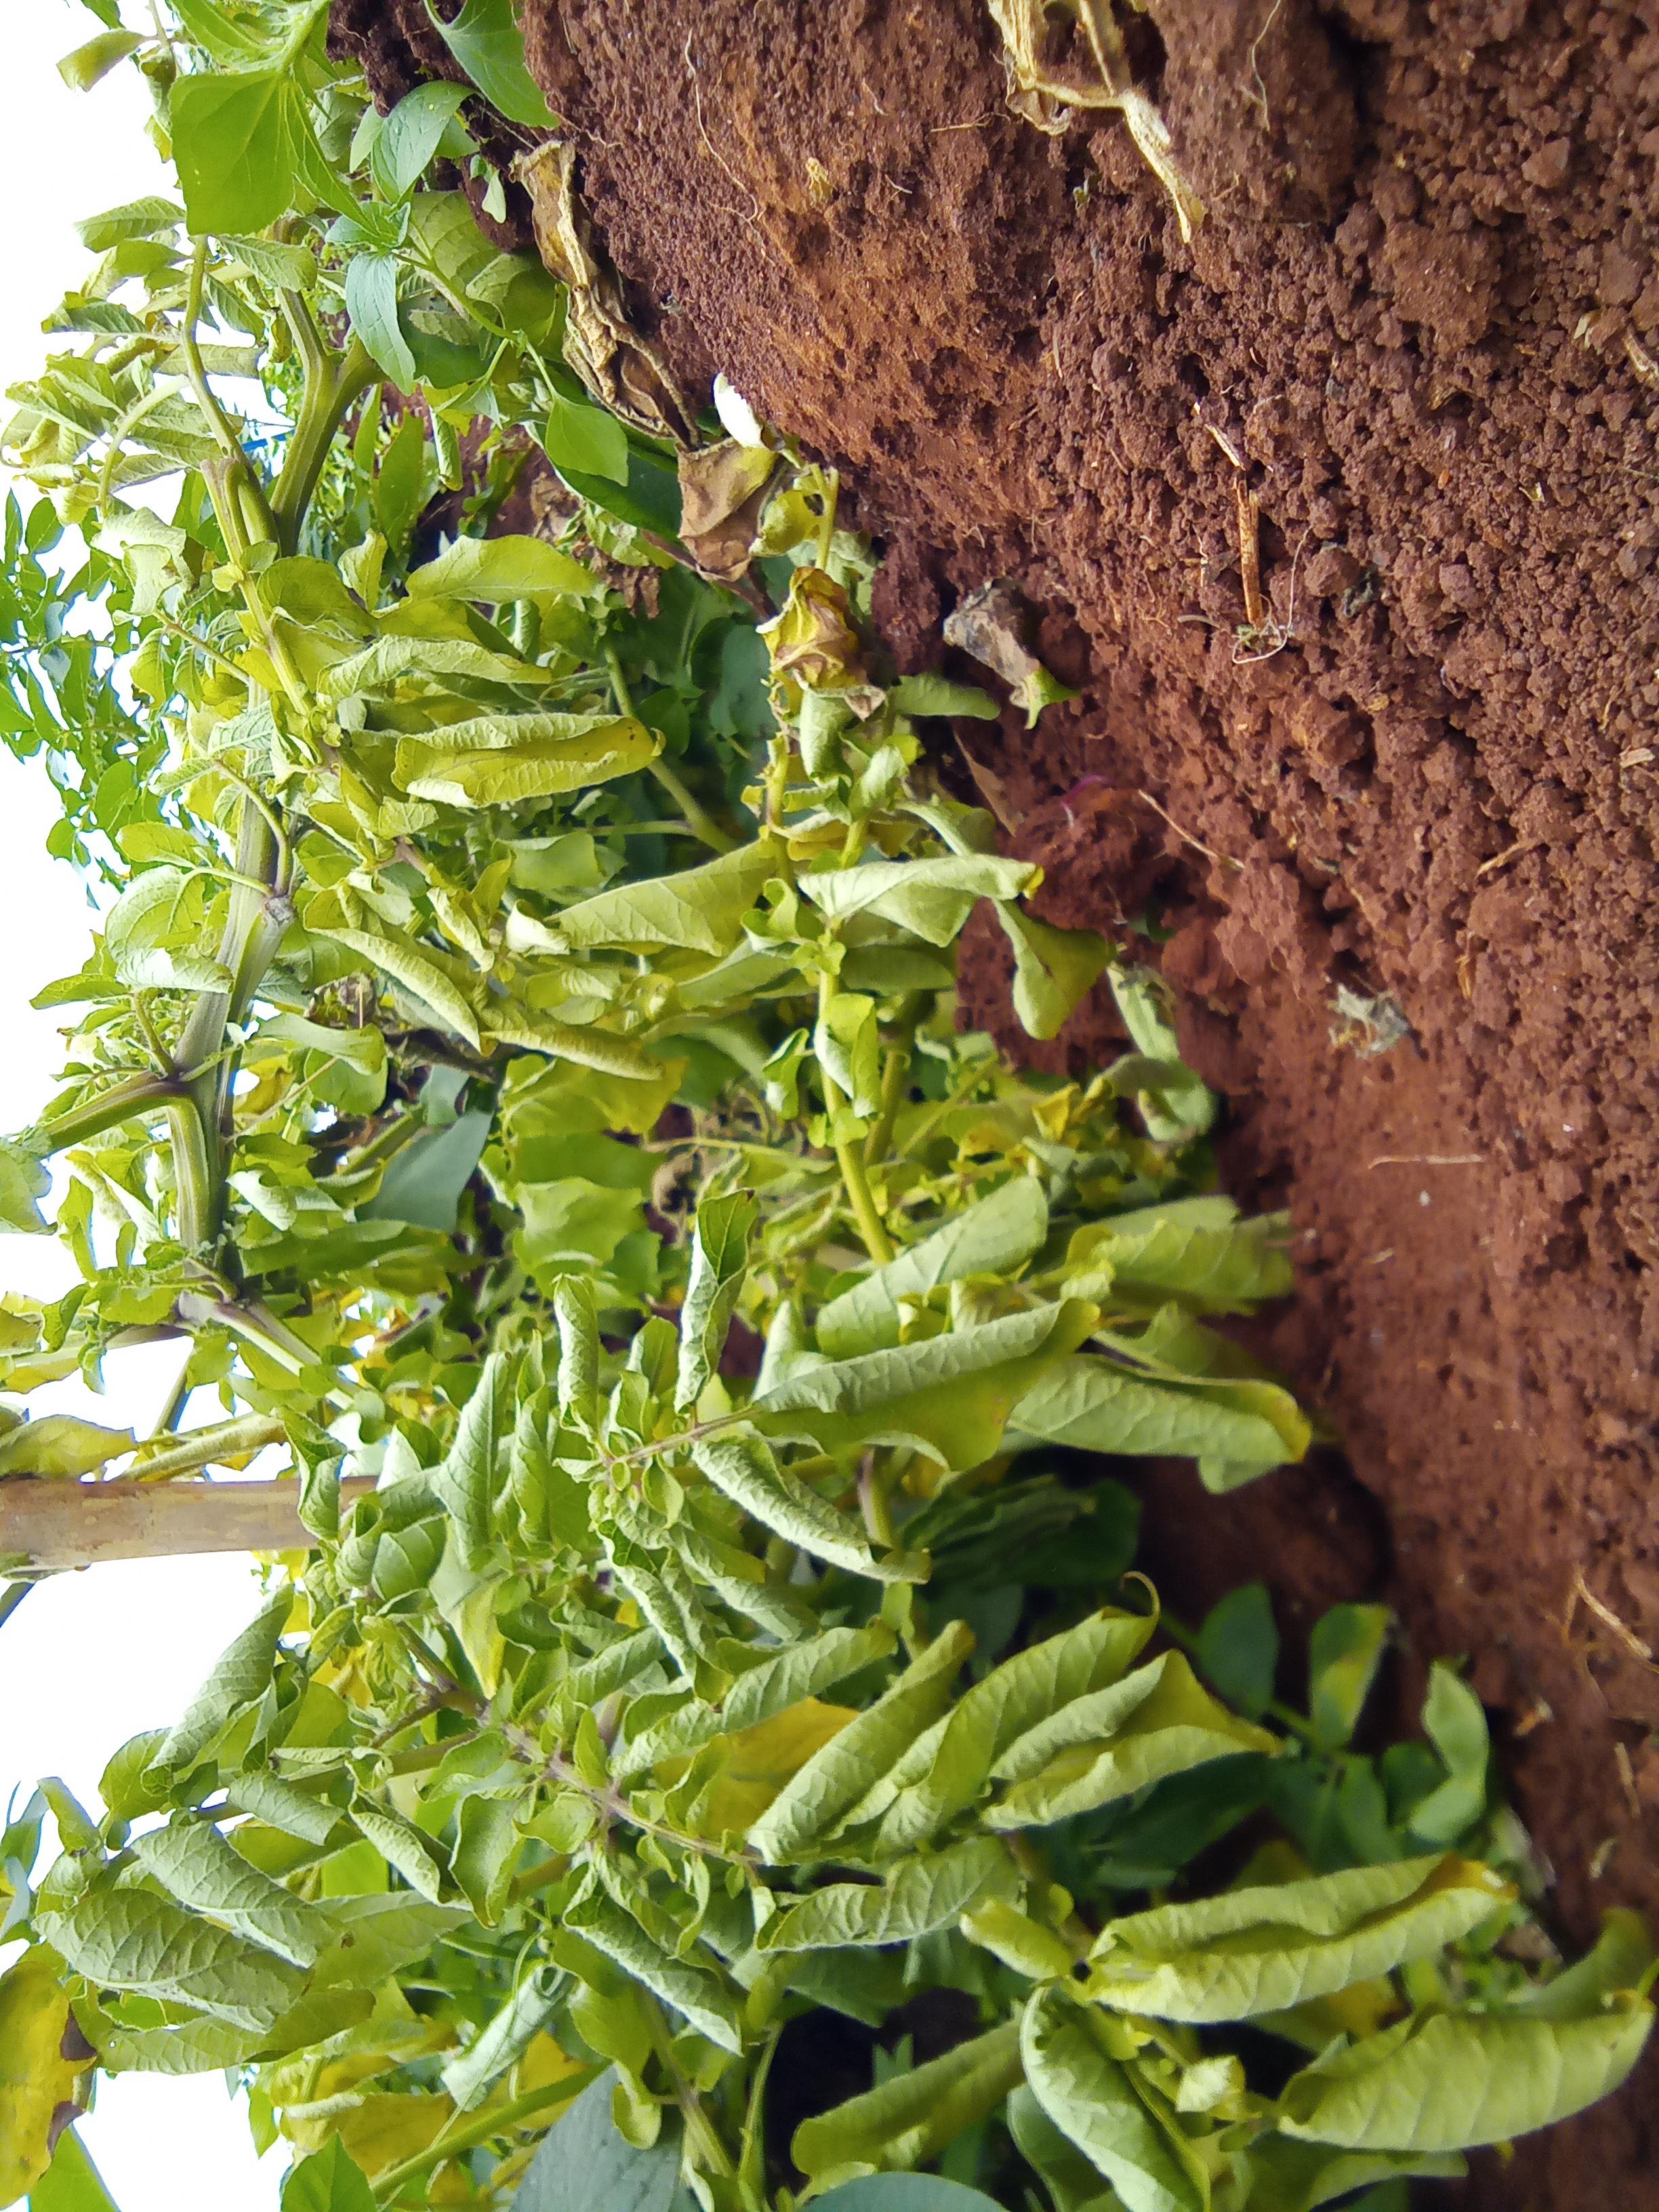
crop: potato
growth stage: vegetative
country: Kenya
